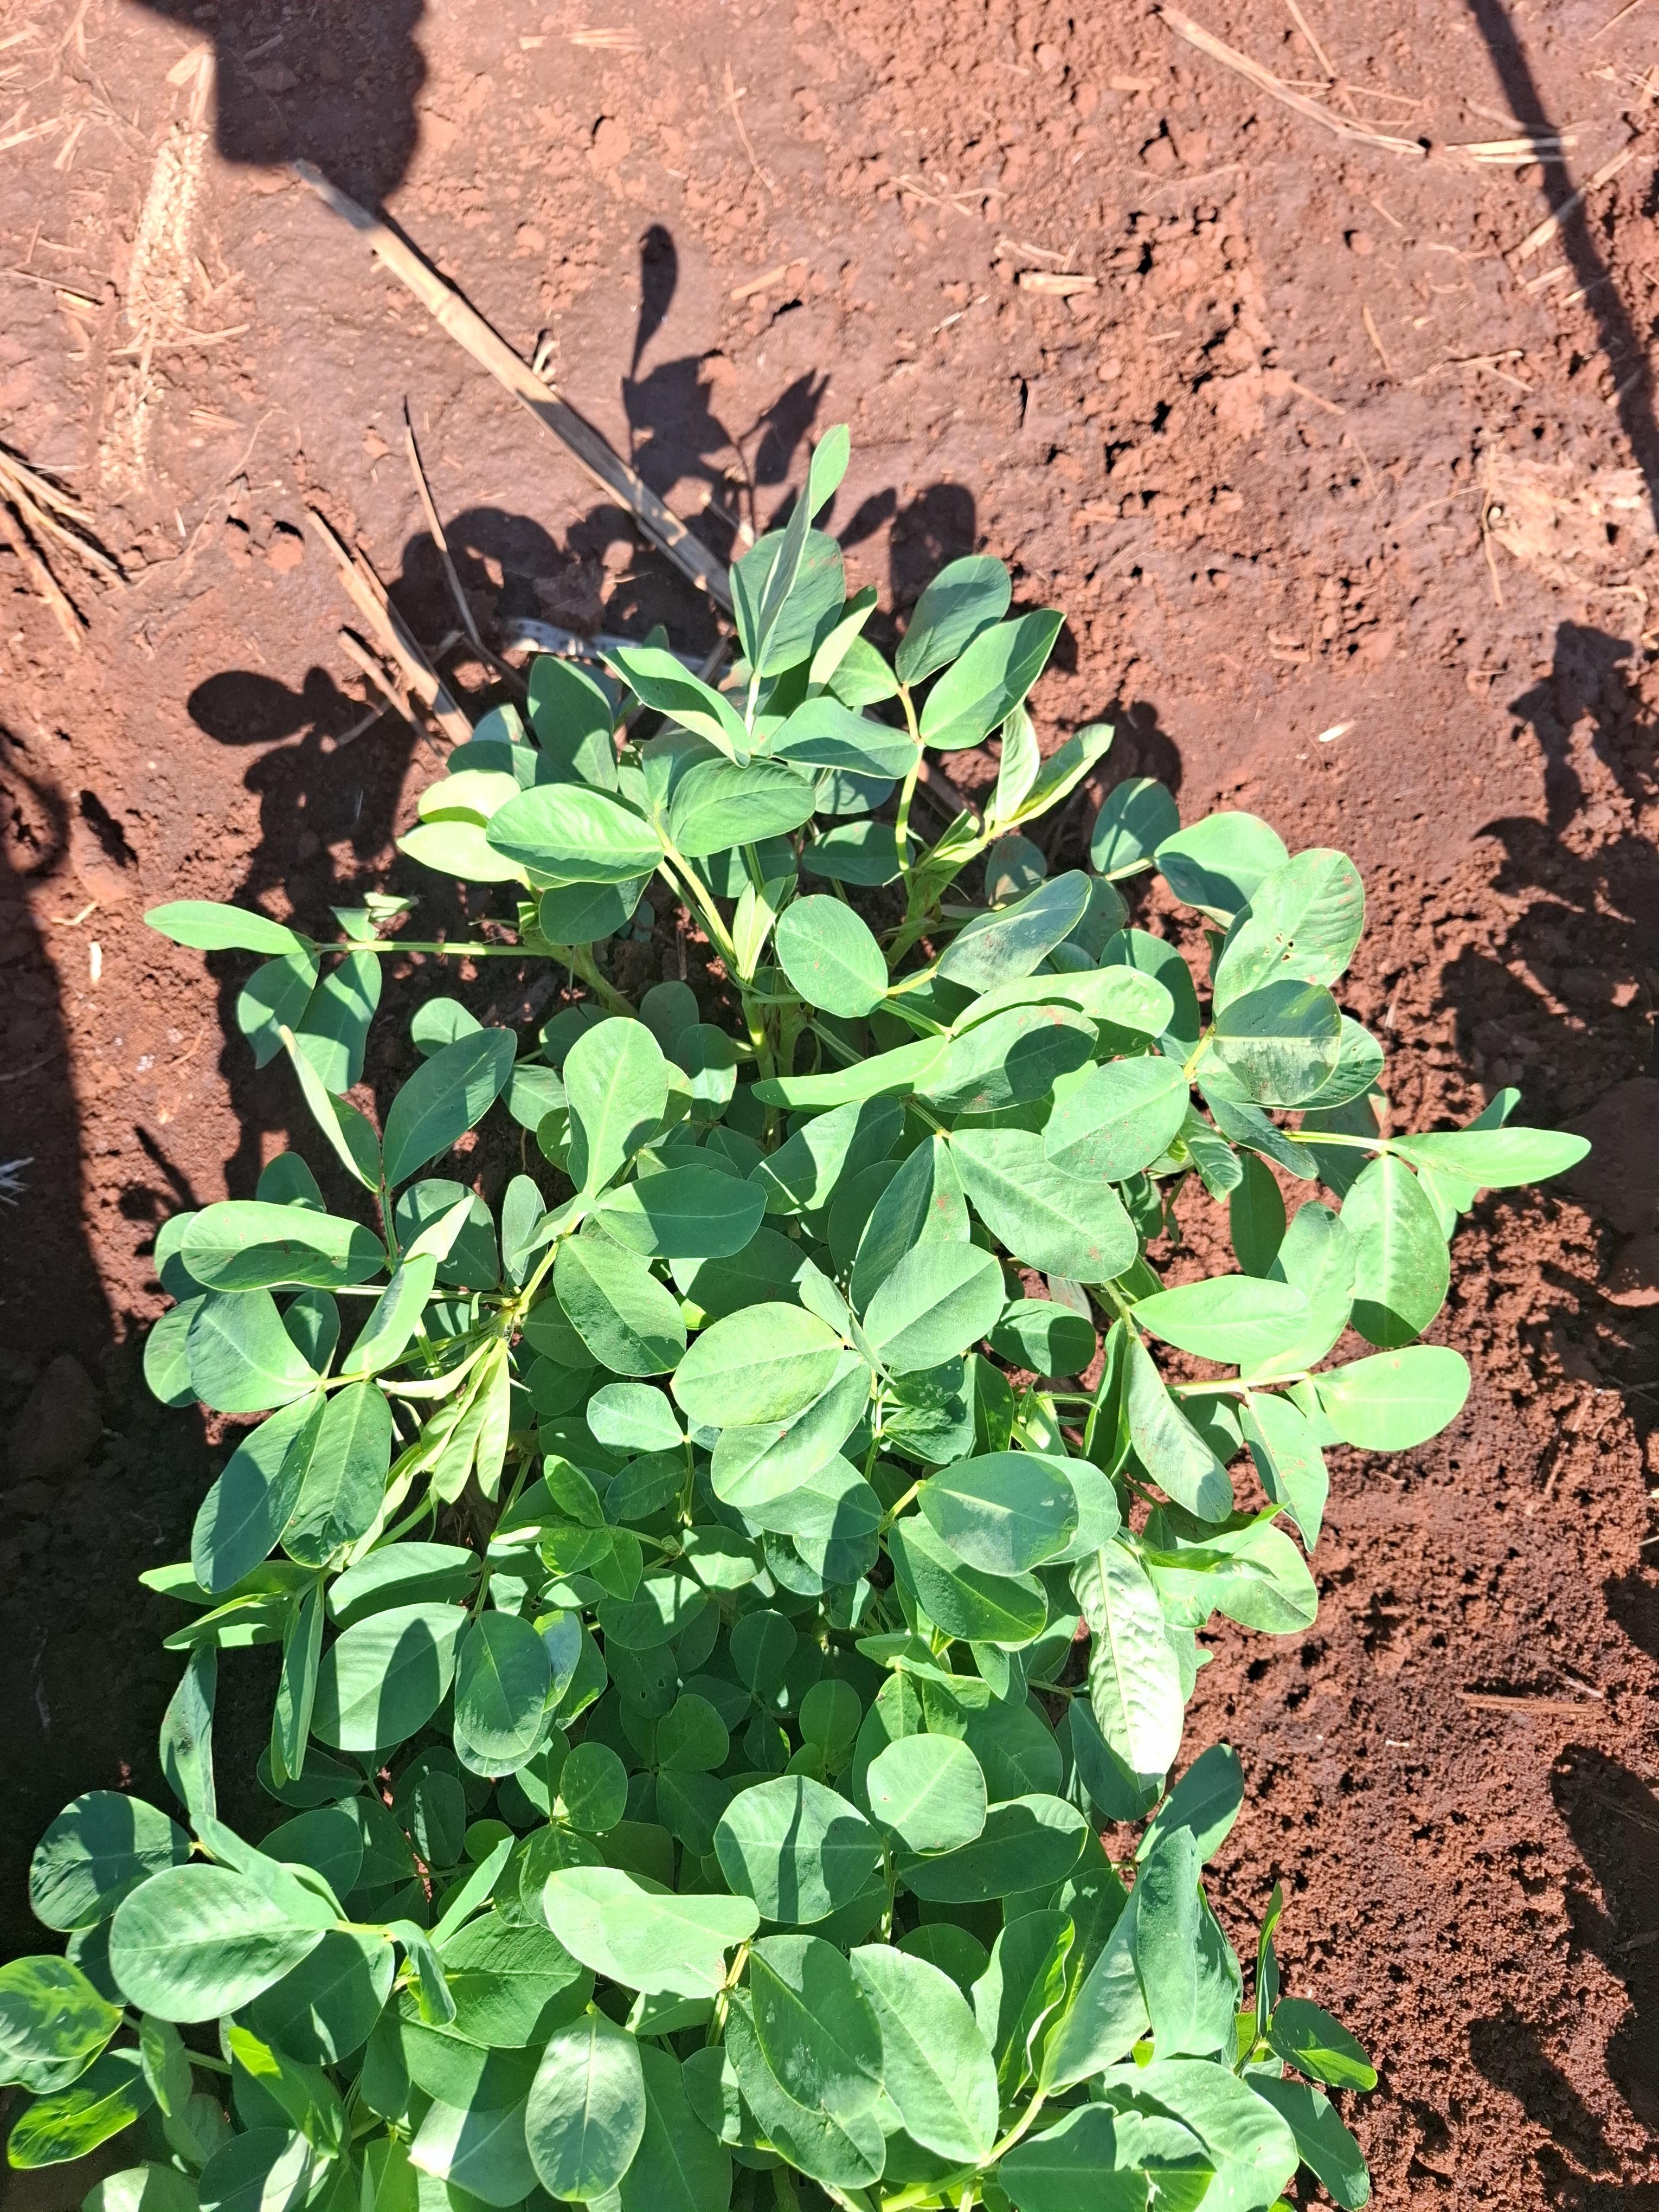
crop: groundnut
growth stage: flowering
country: Kenya
